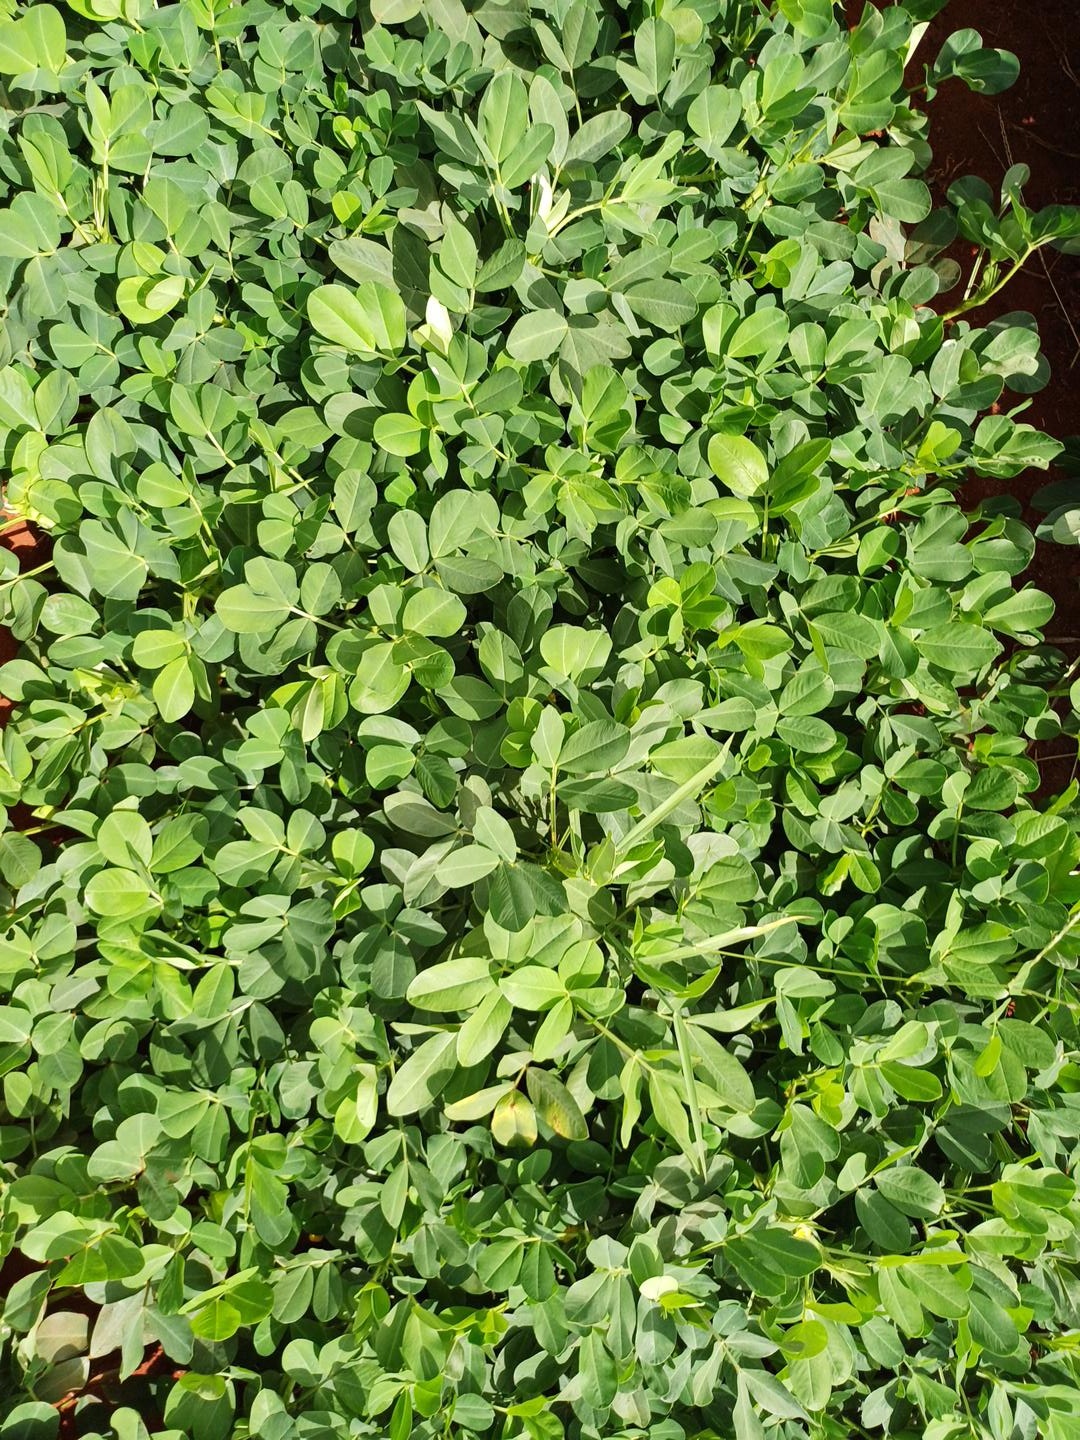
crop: groundnut
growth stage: flowering
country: Kenya
